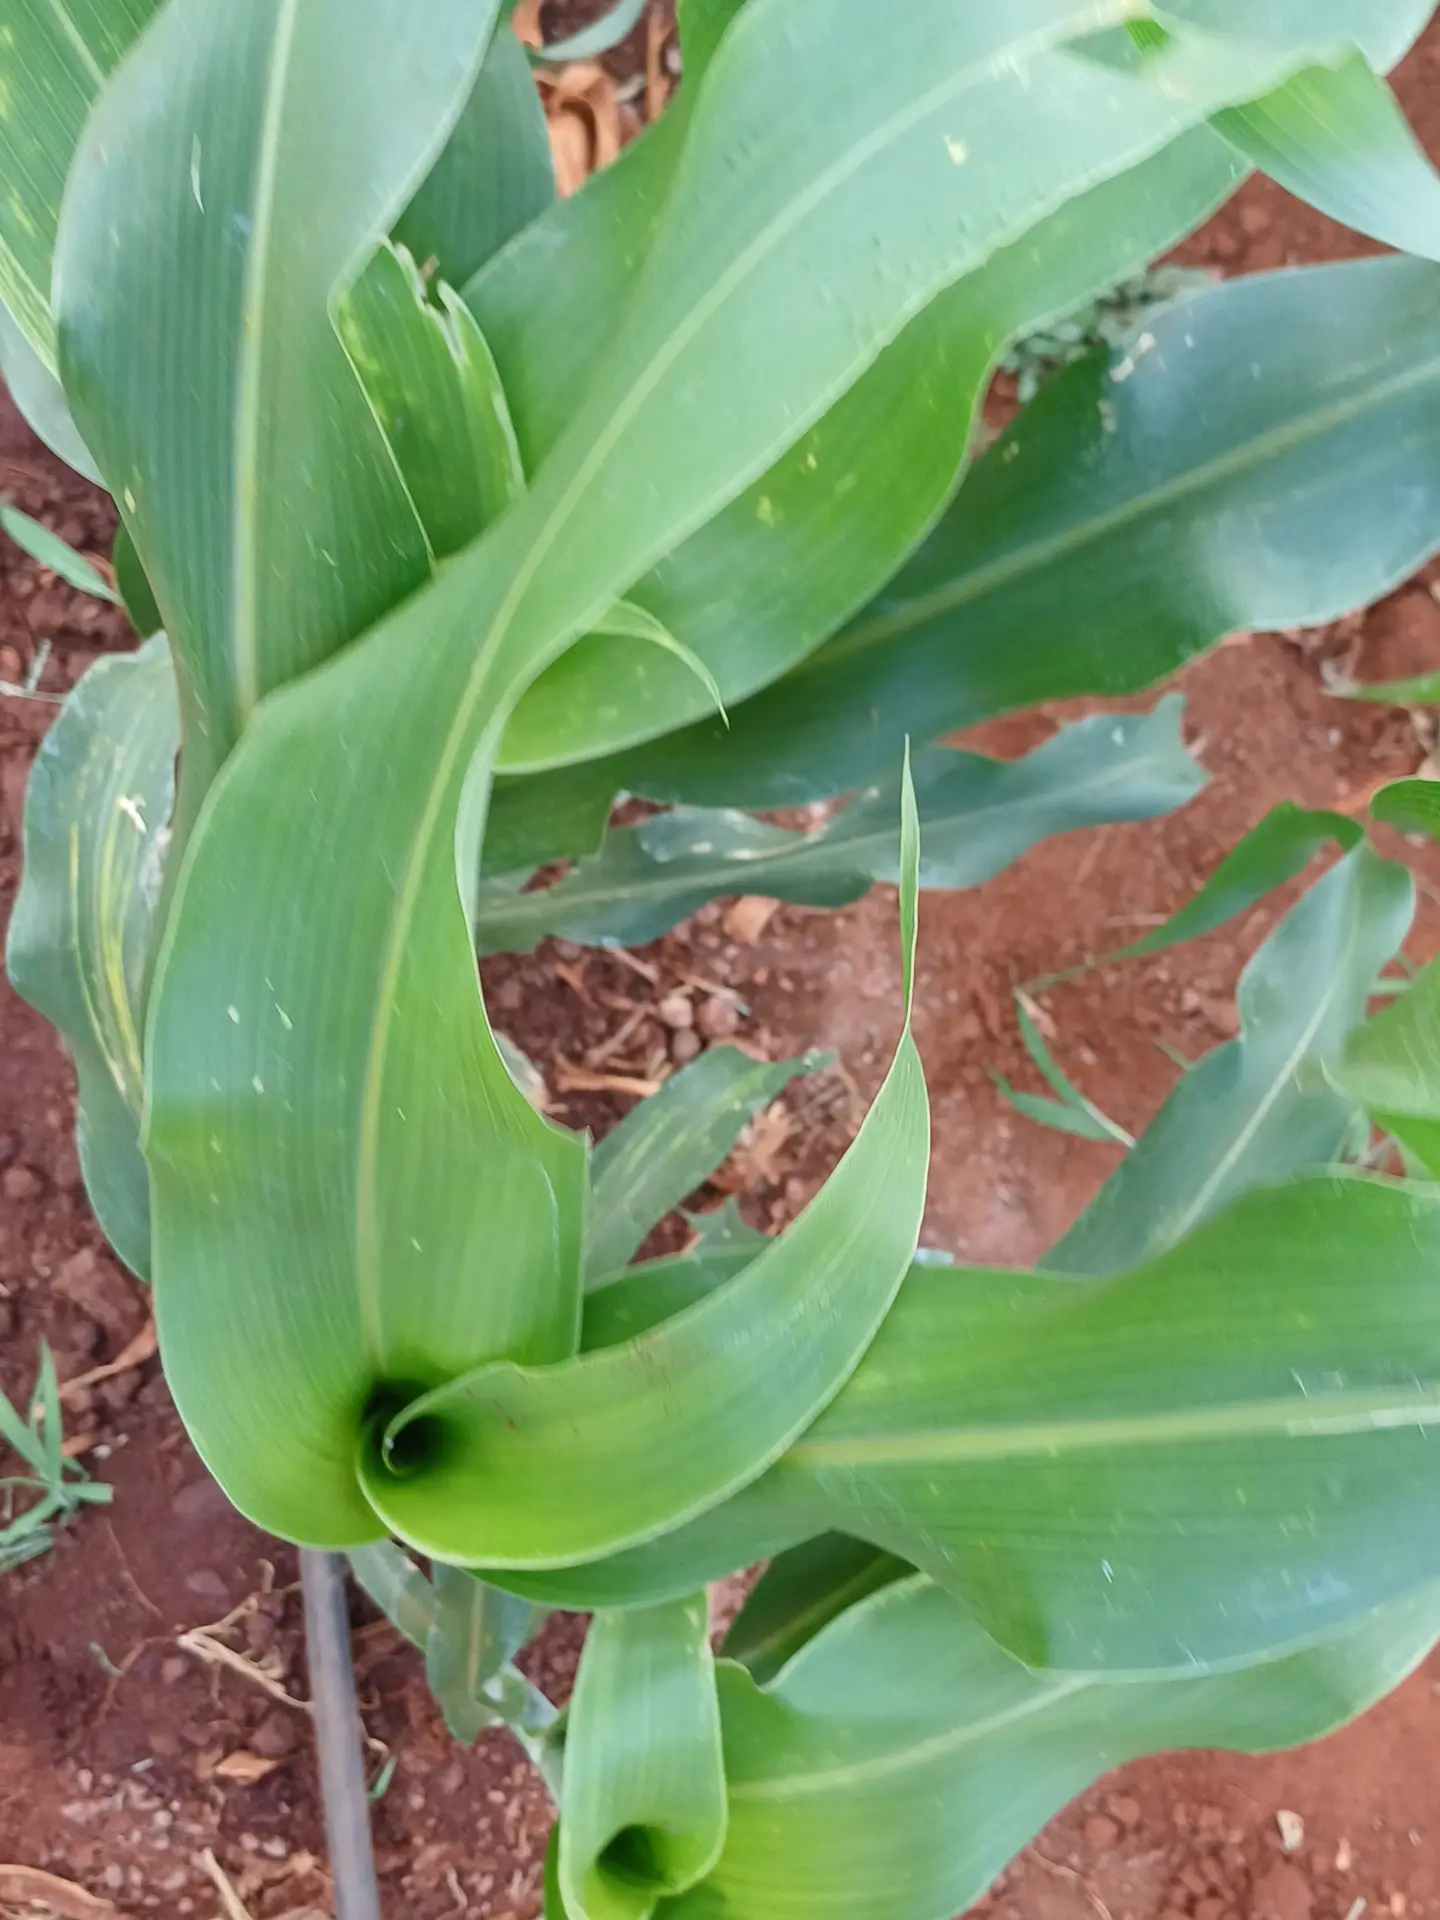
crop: sorghum
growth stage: vegetative
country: Kenya
